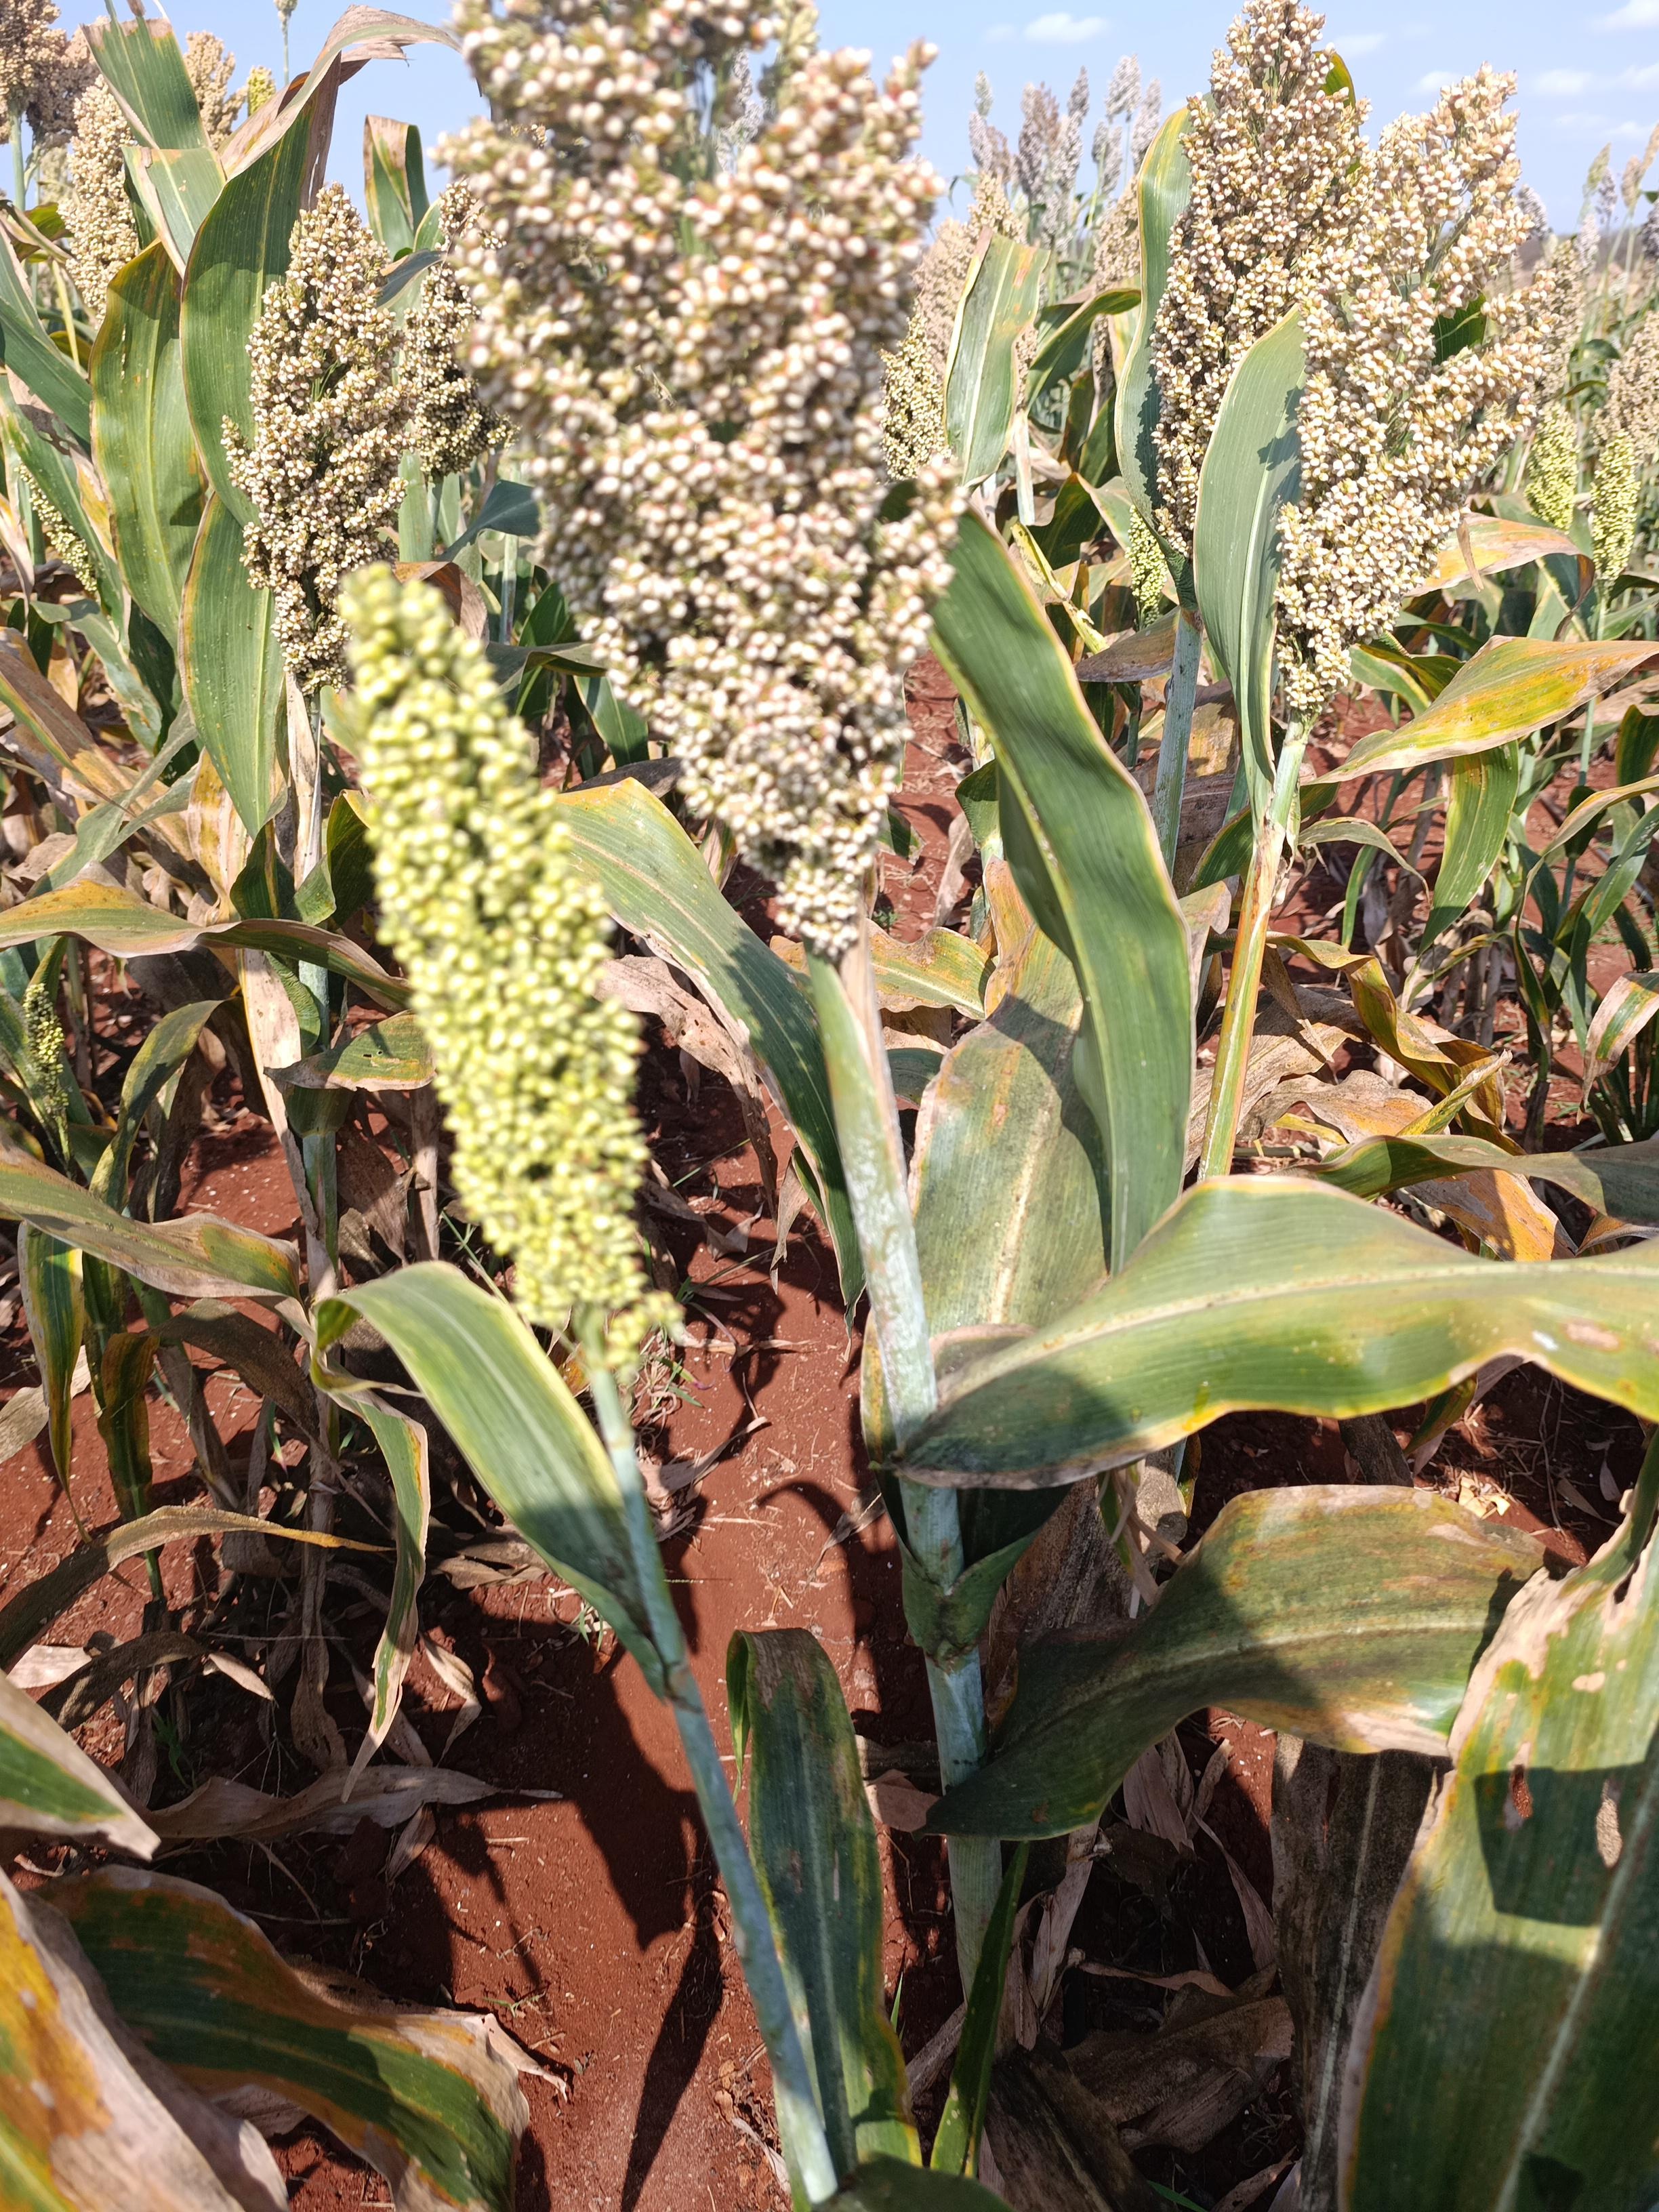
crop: sorghum
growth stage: filling grain
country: Kenya
